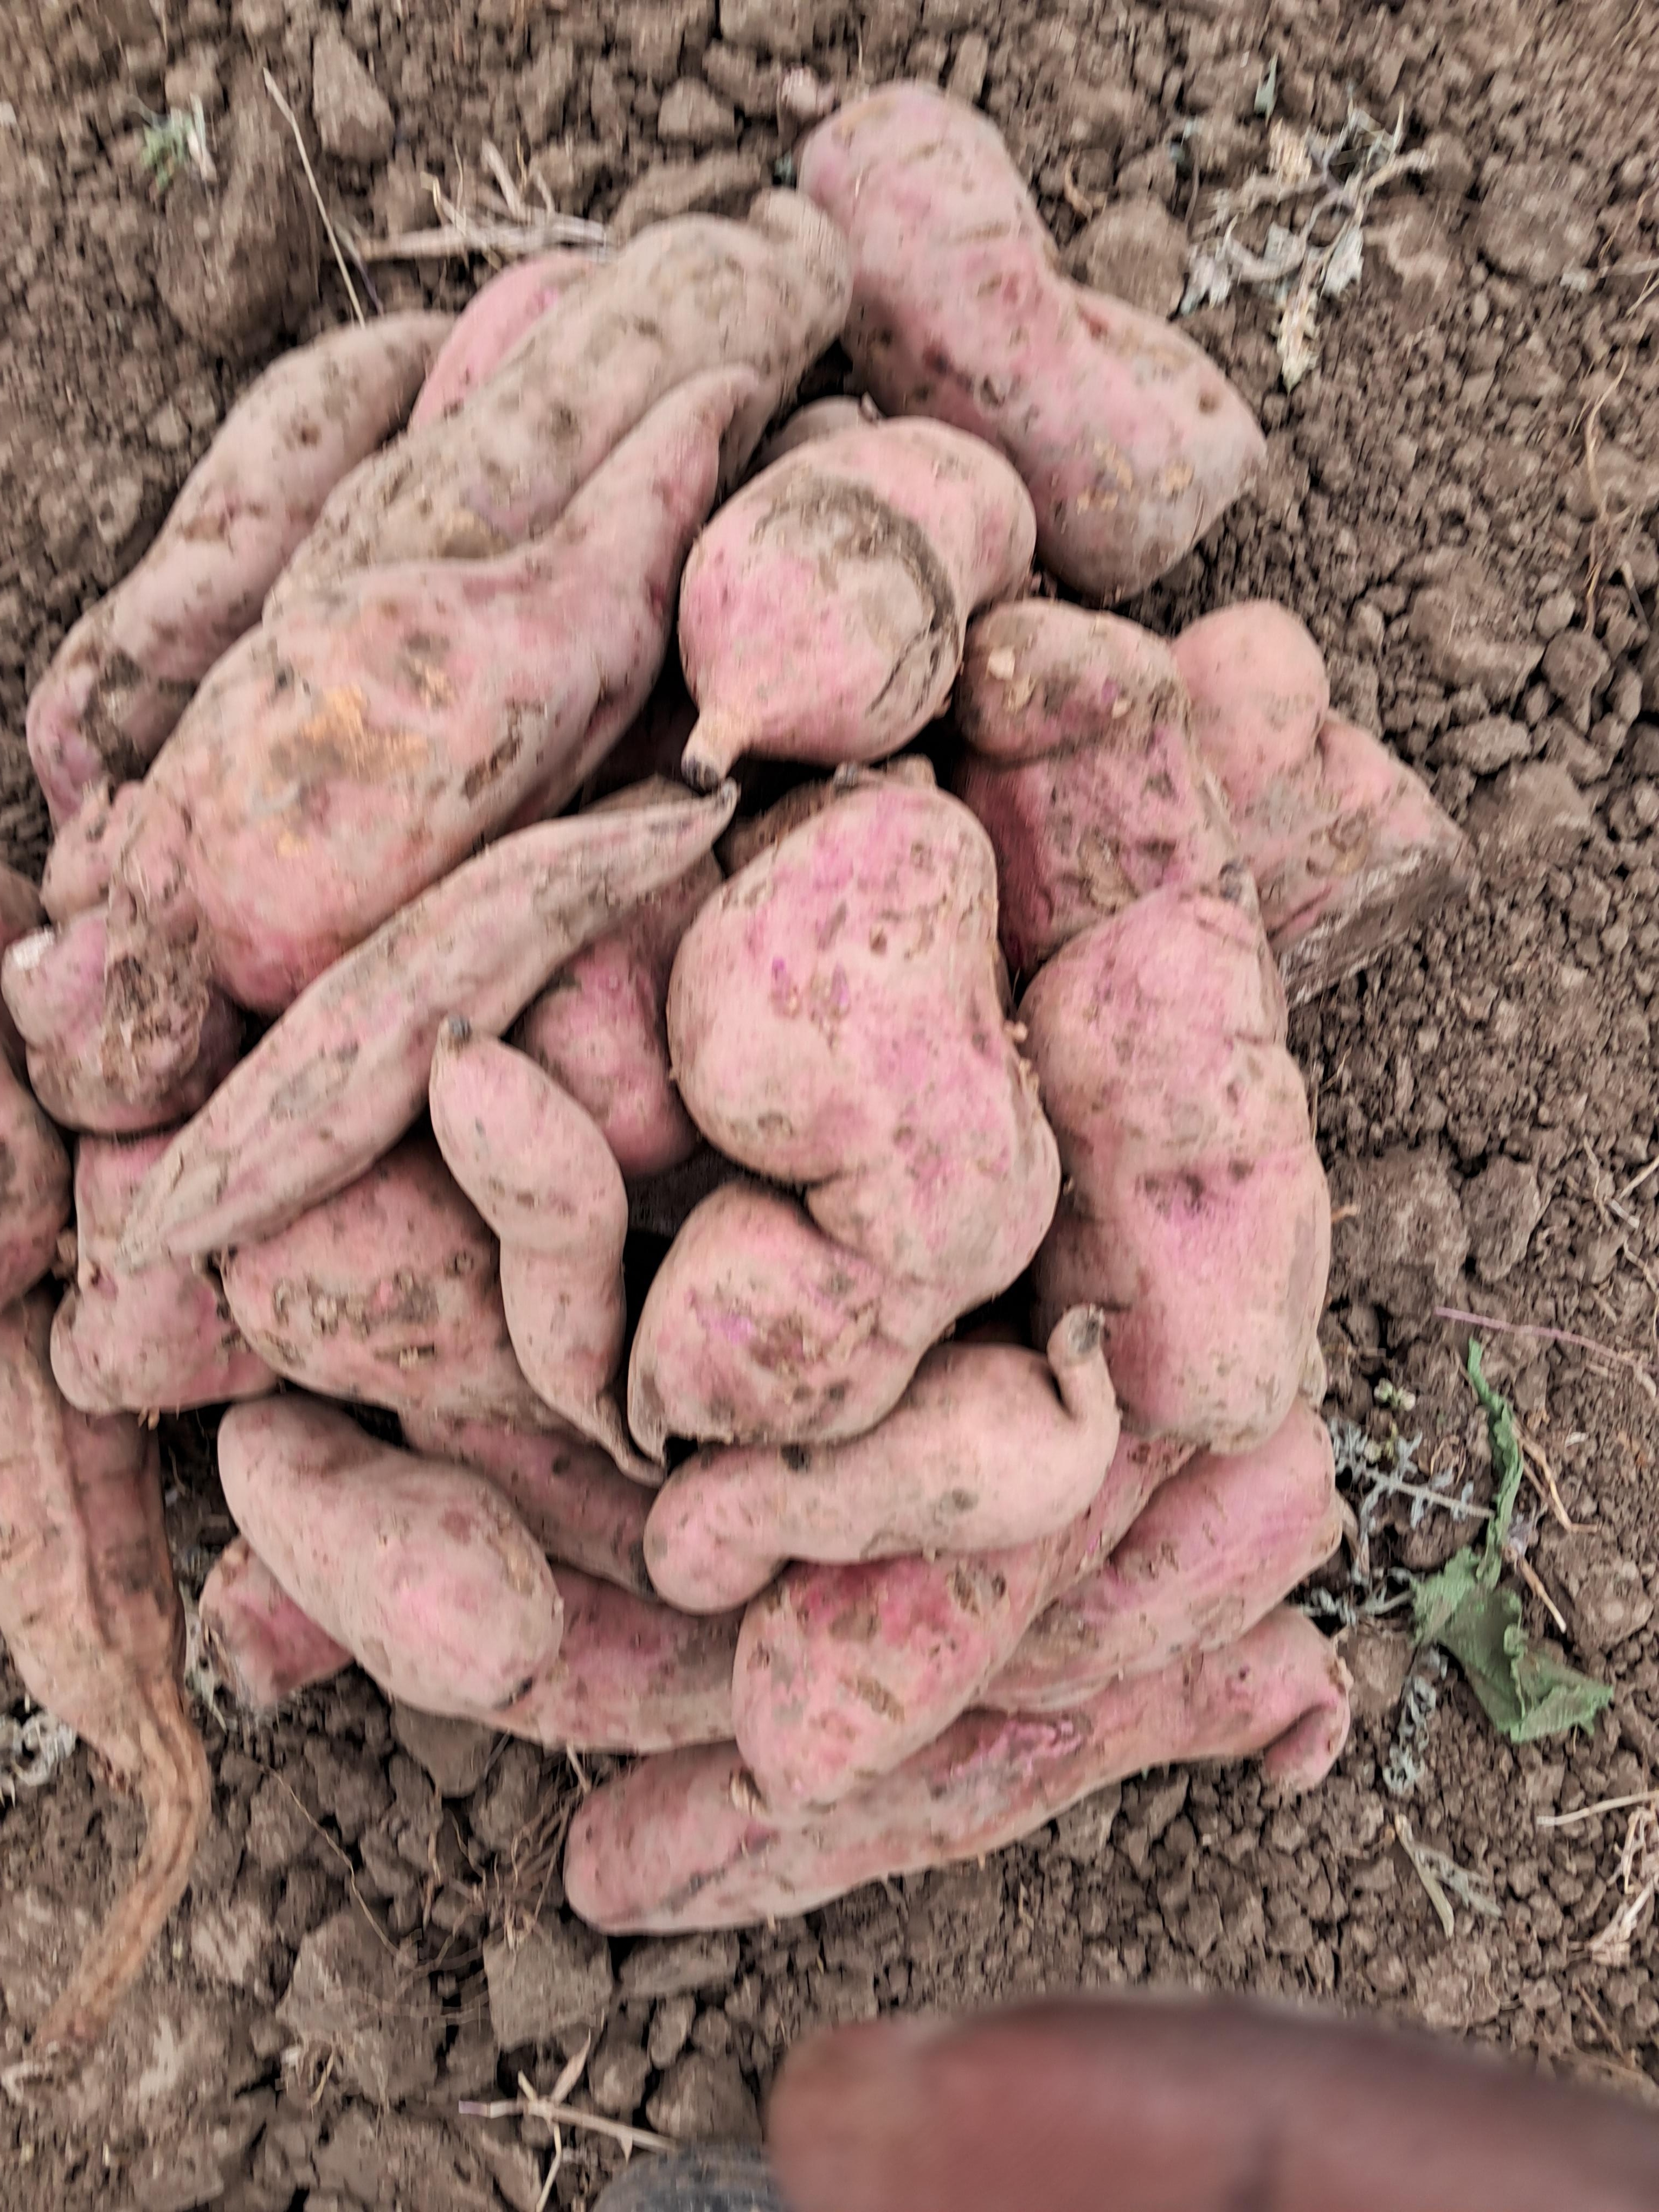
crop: sweet potato
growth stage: harvest maturity
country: Tanzania
